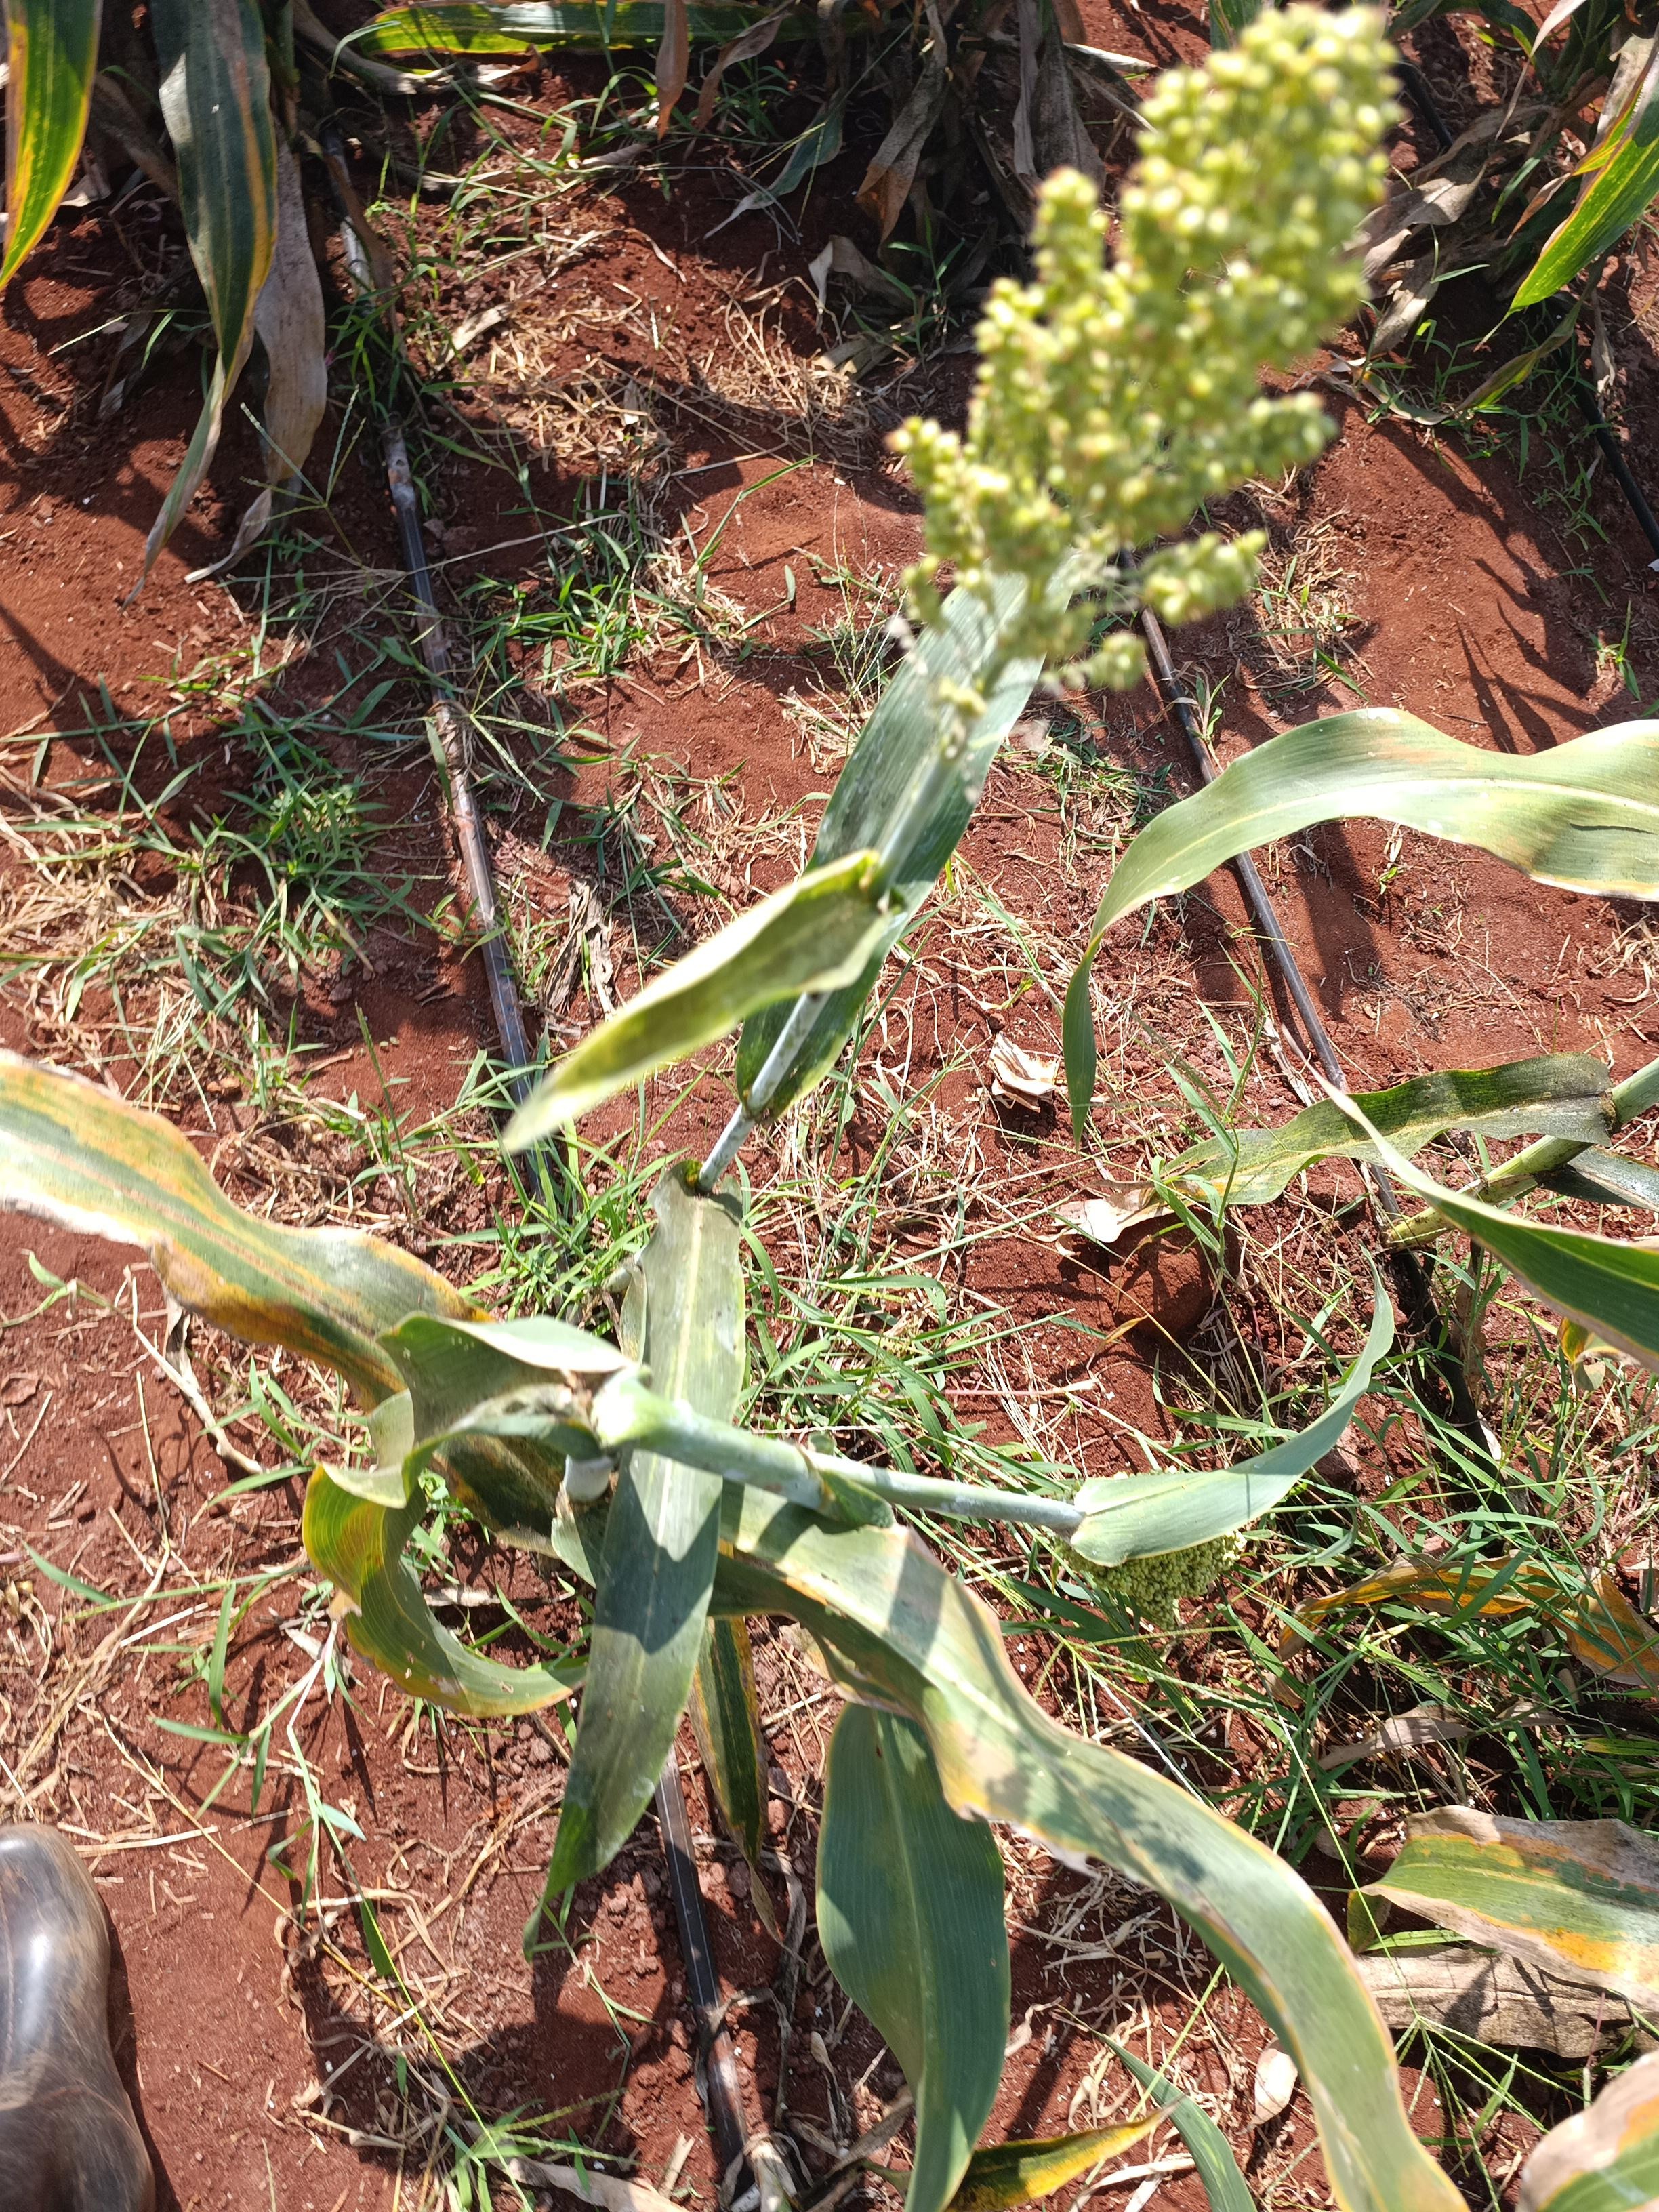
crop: sorghum
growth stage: filling grain
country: Kenya
